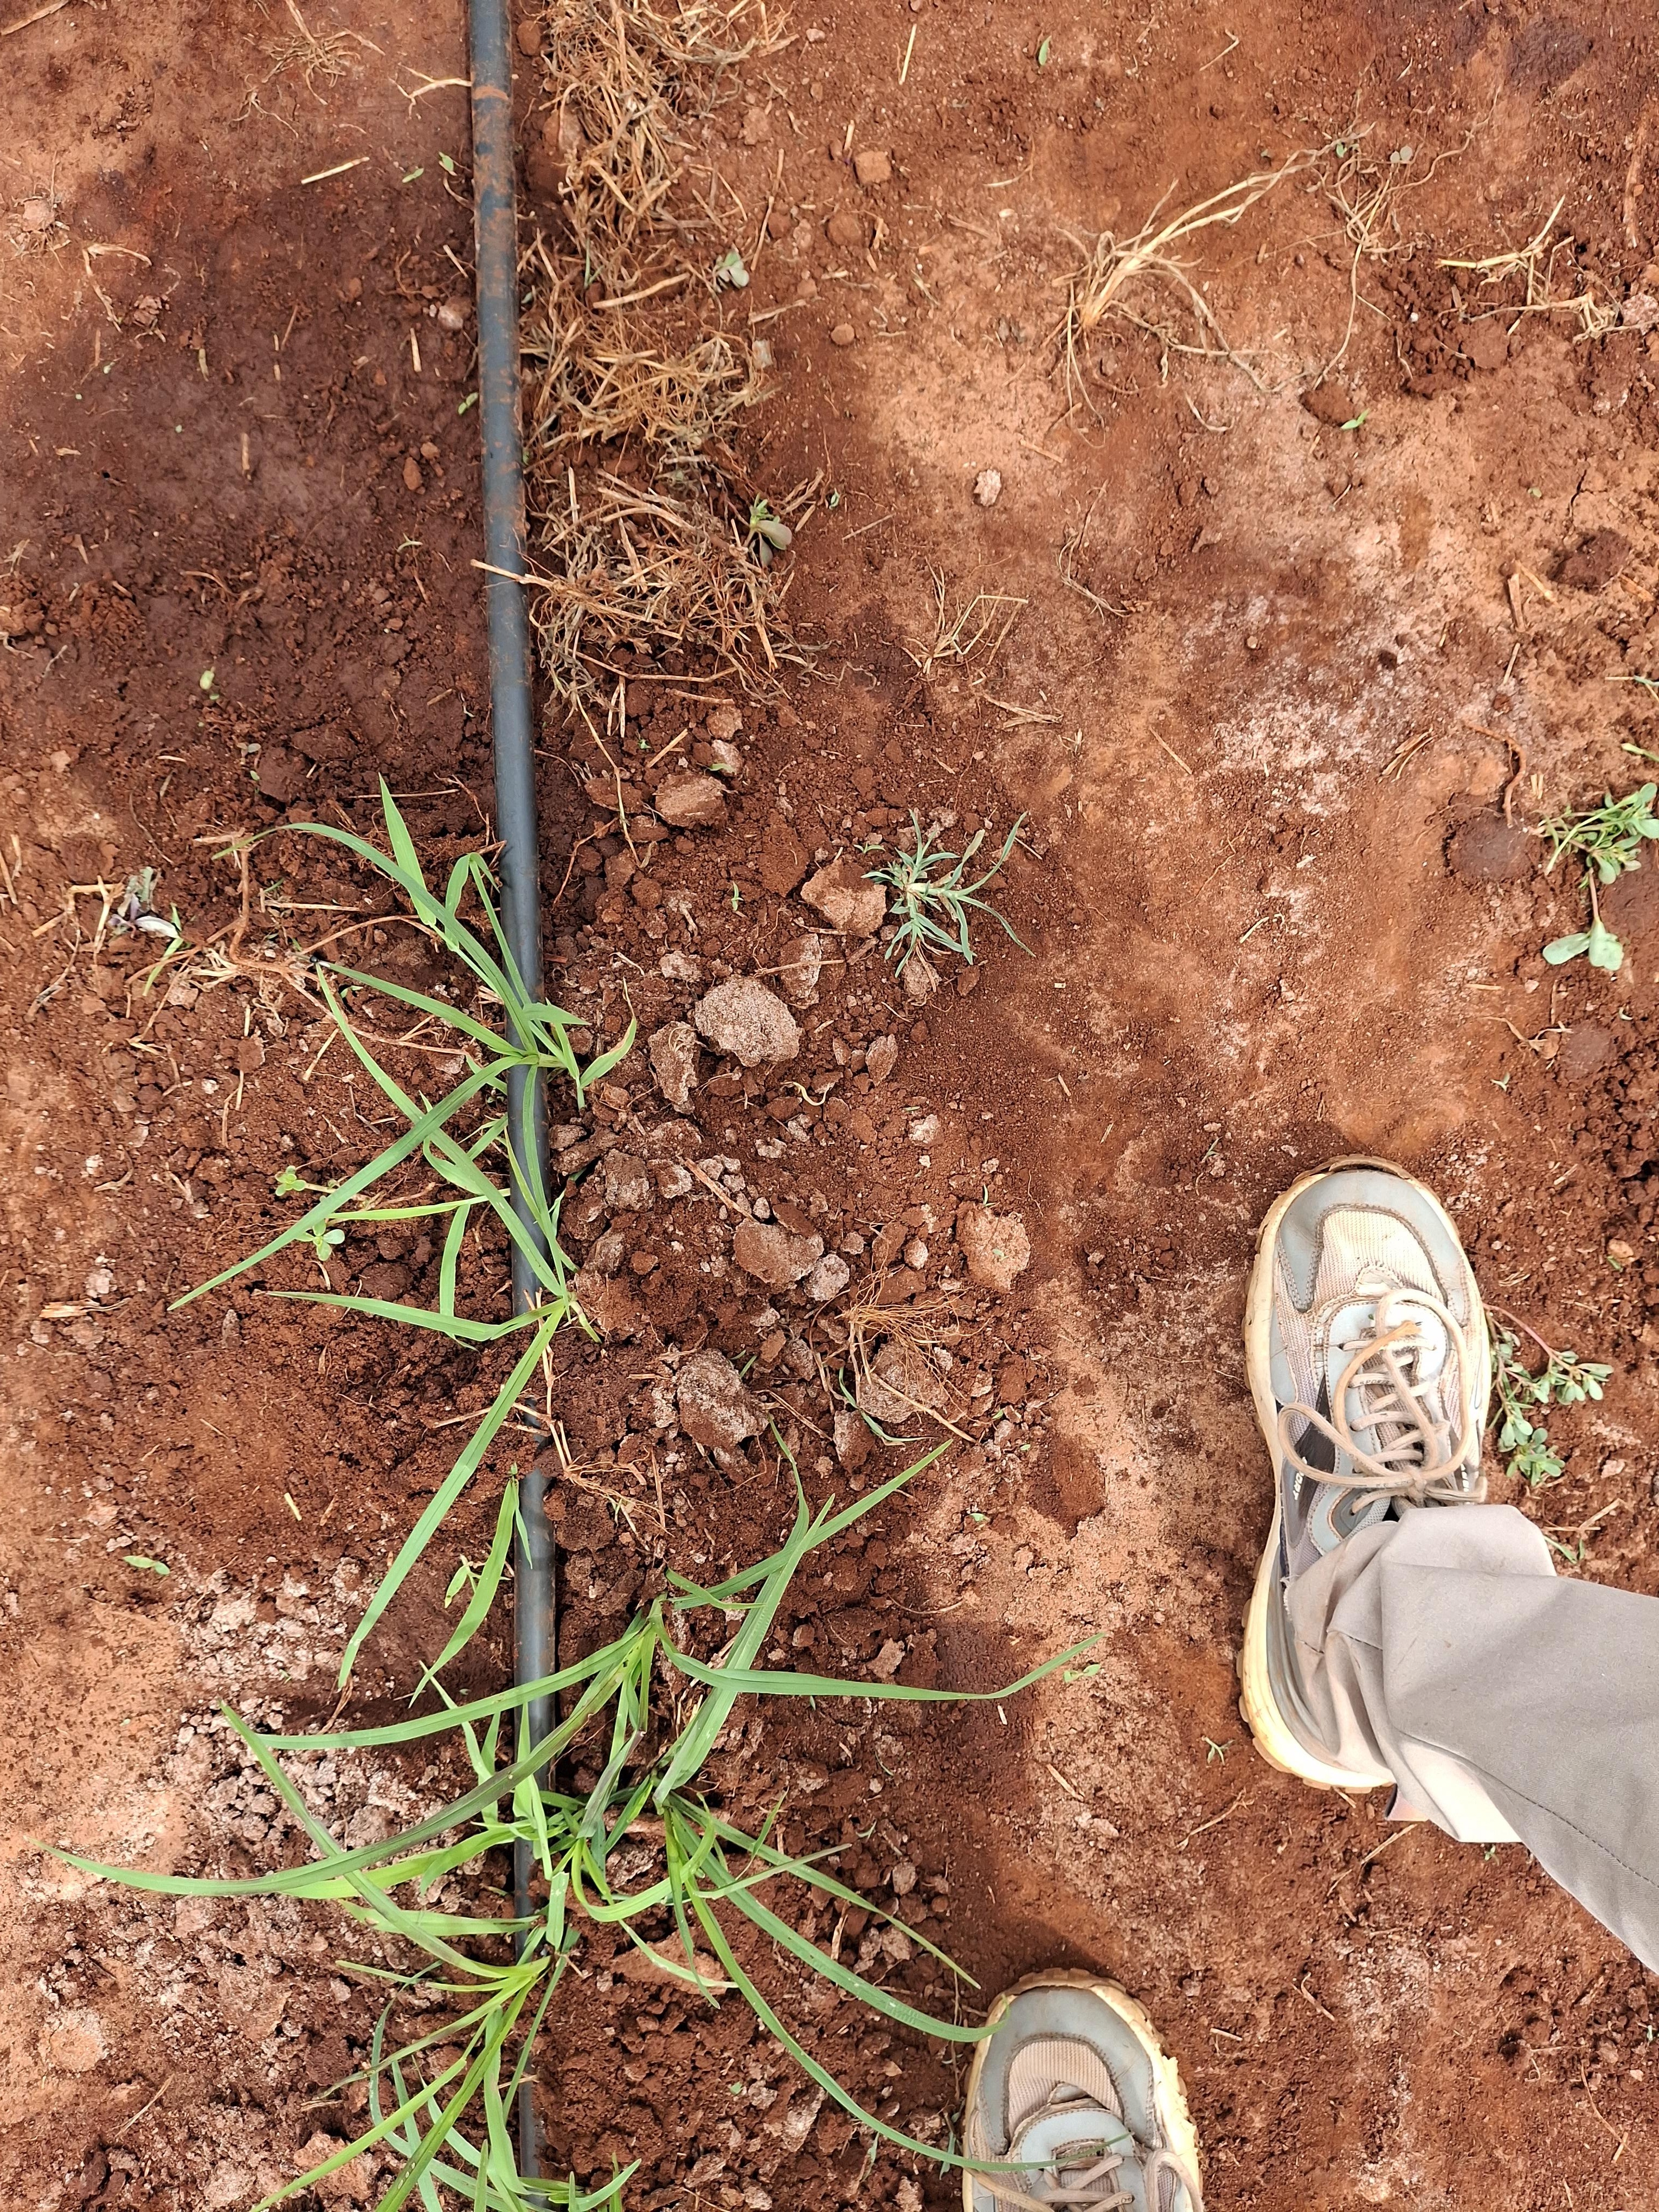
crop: finger millet
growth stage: vegetative
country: Kenya
